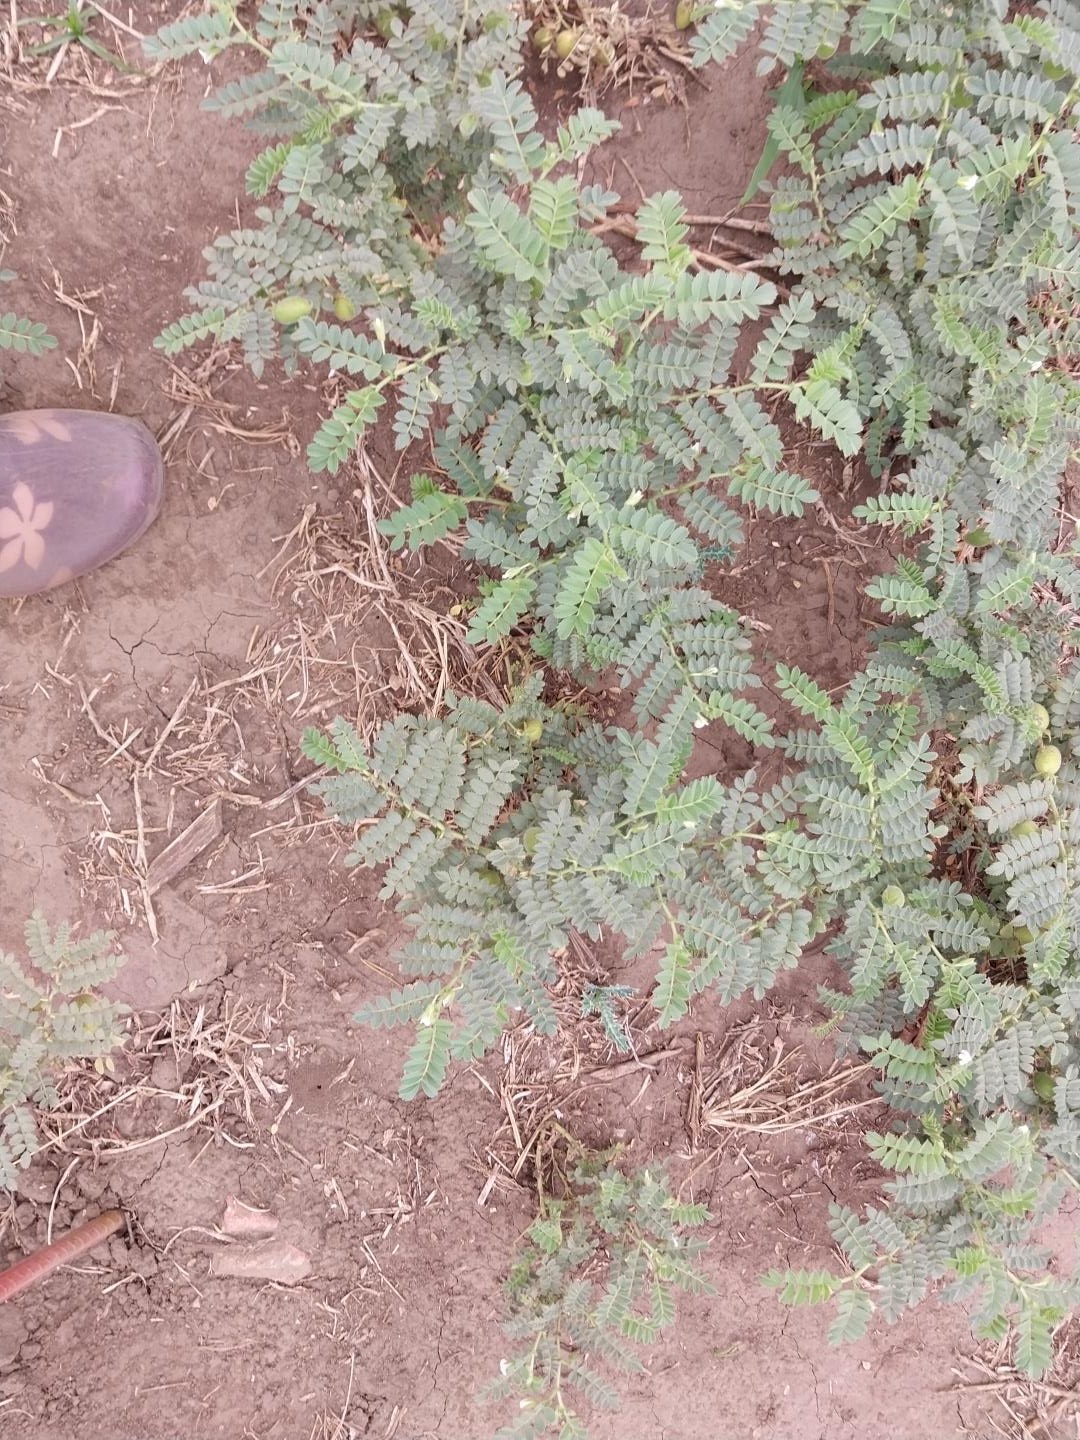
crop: chickpea
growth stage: development pod
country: Tanzania
